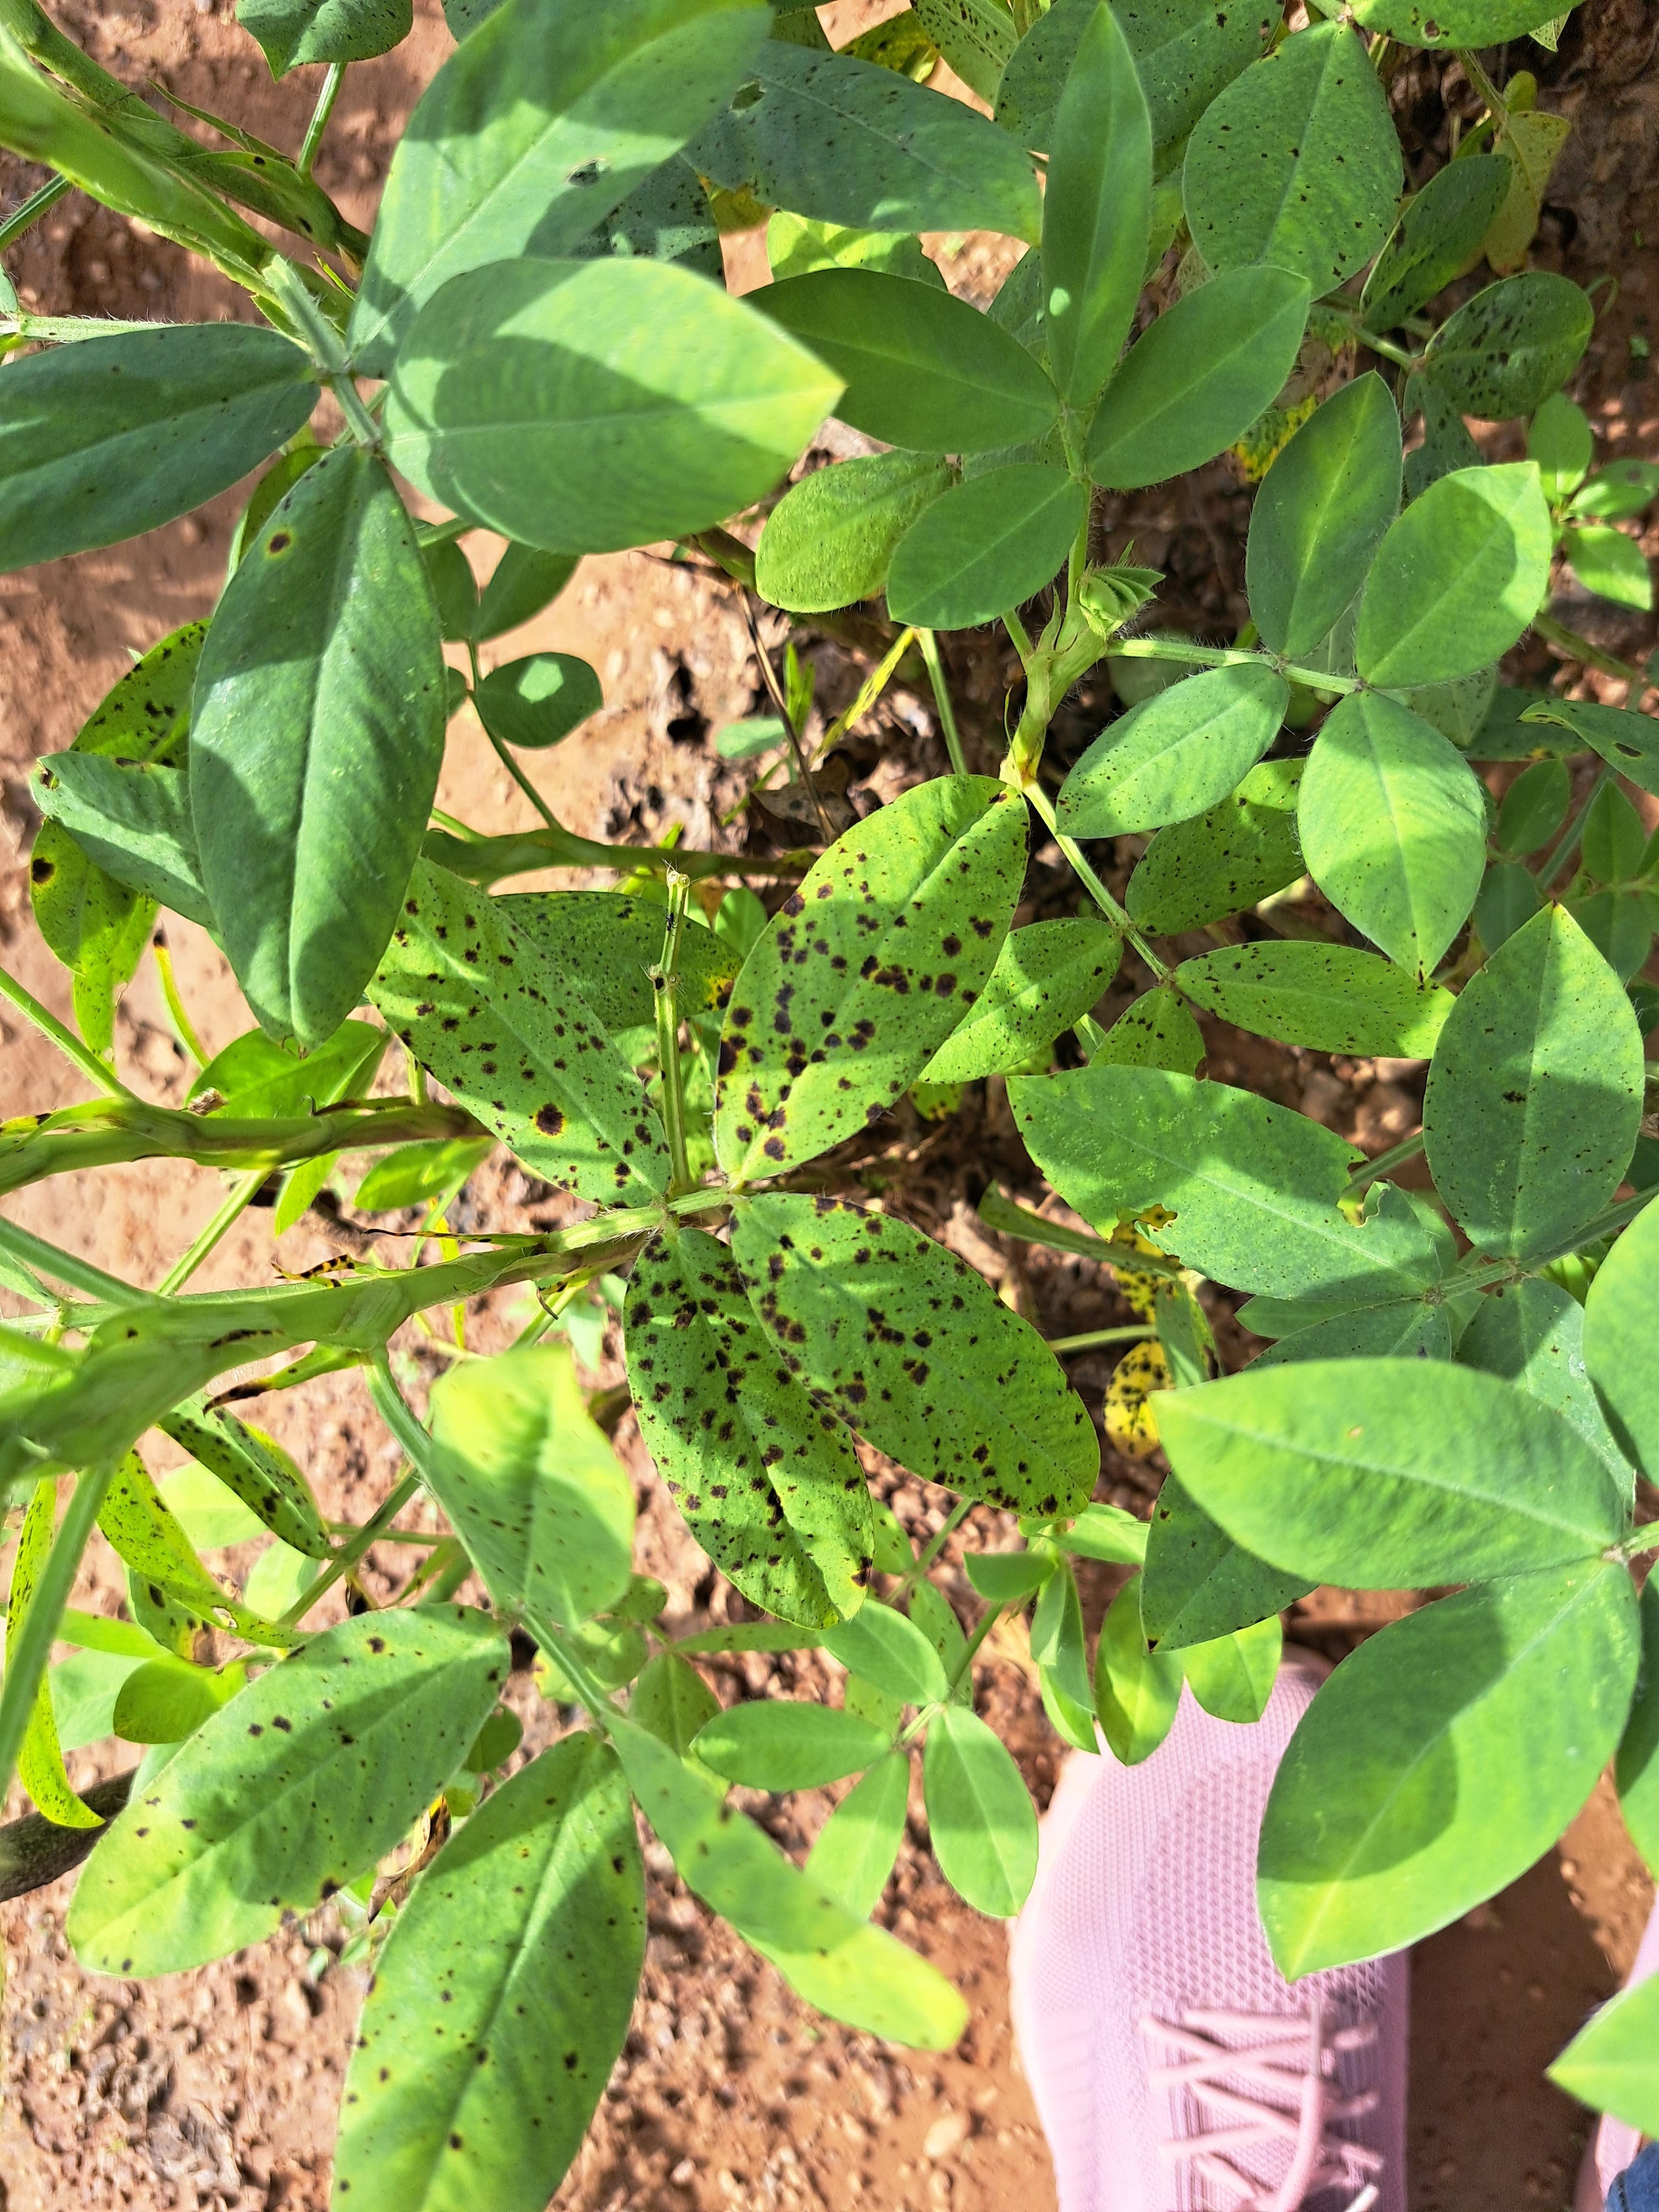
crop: groundnut
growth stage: development pod
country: Ghana
